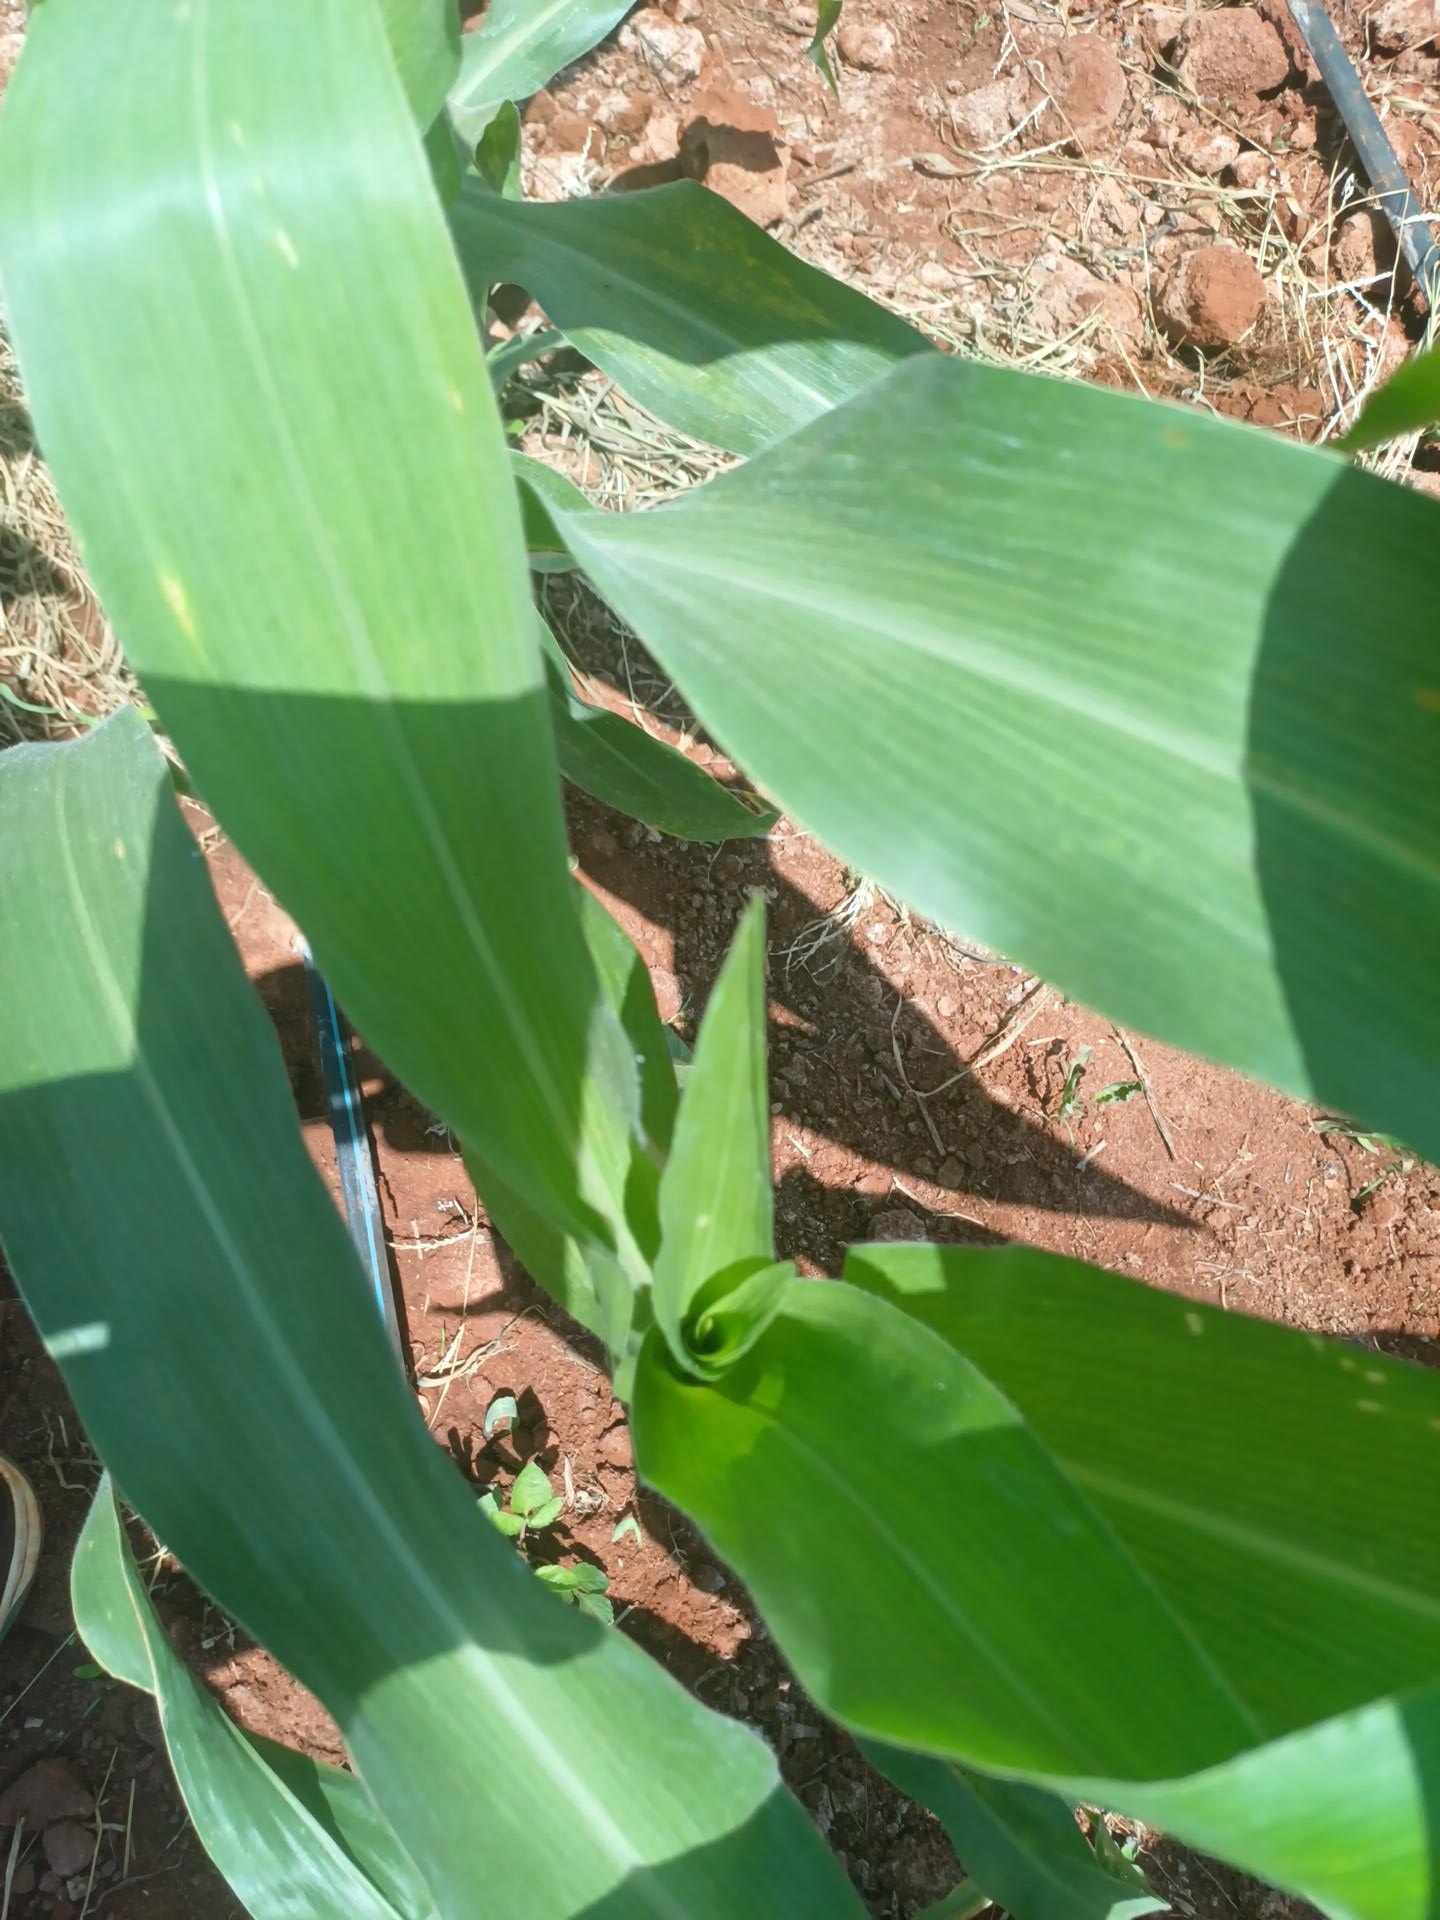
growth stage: vegetative
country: Kenya
